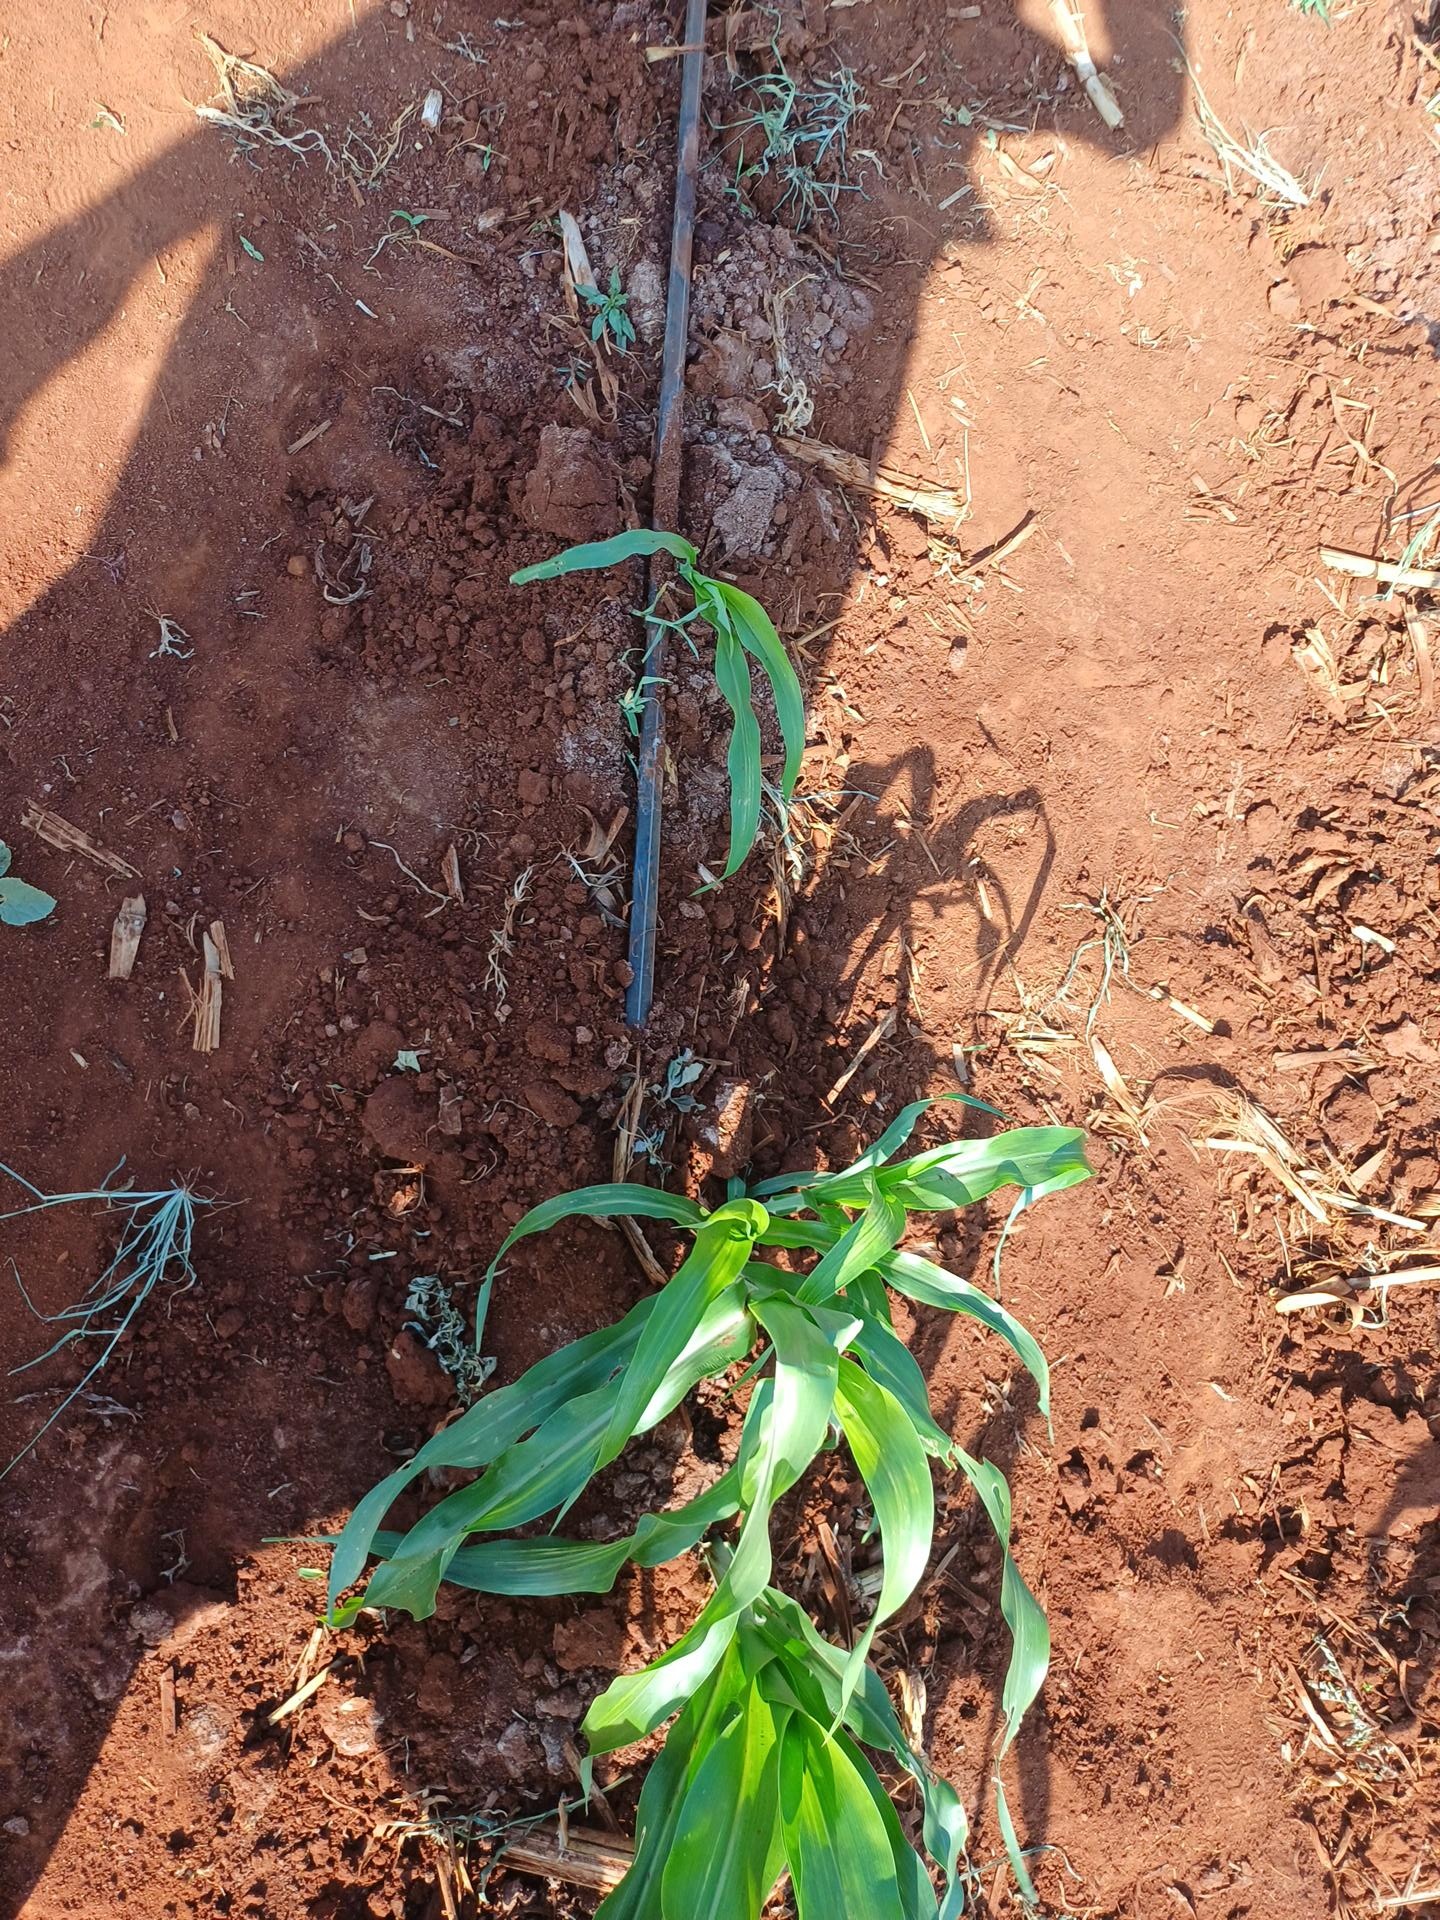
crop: sorghum
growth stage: vegetative
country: Kenya
